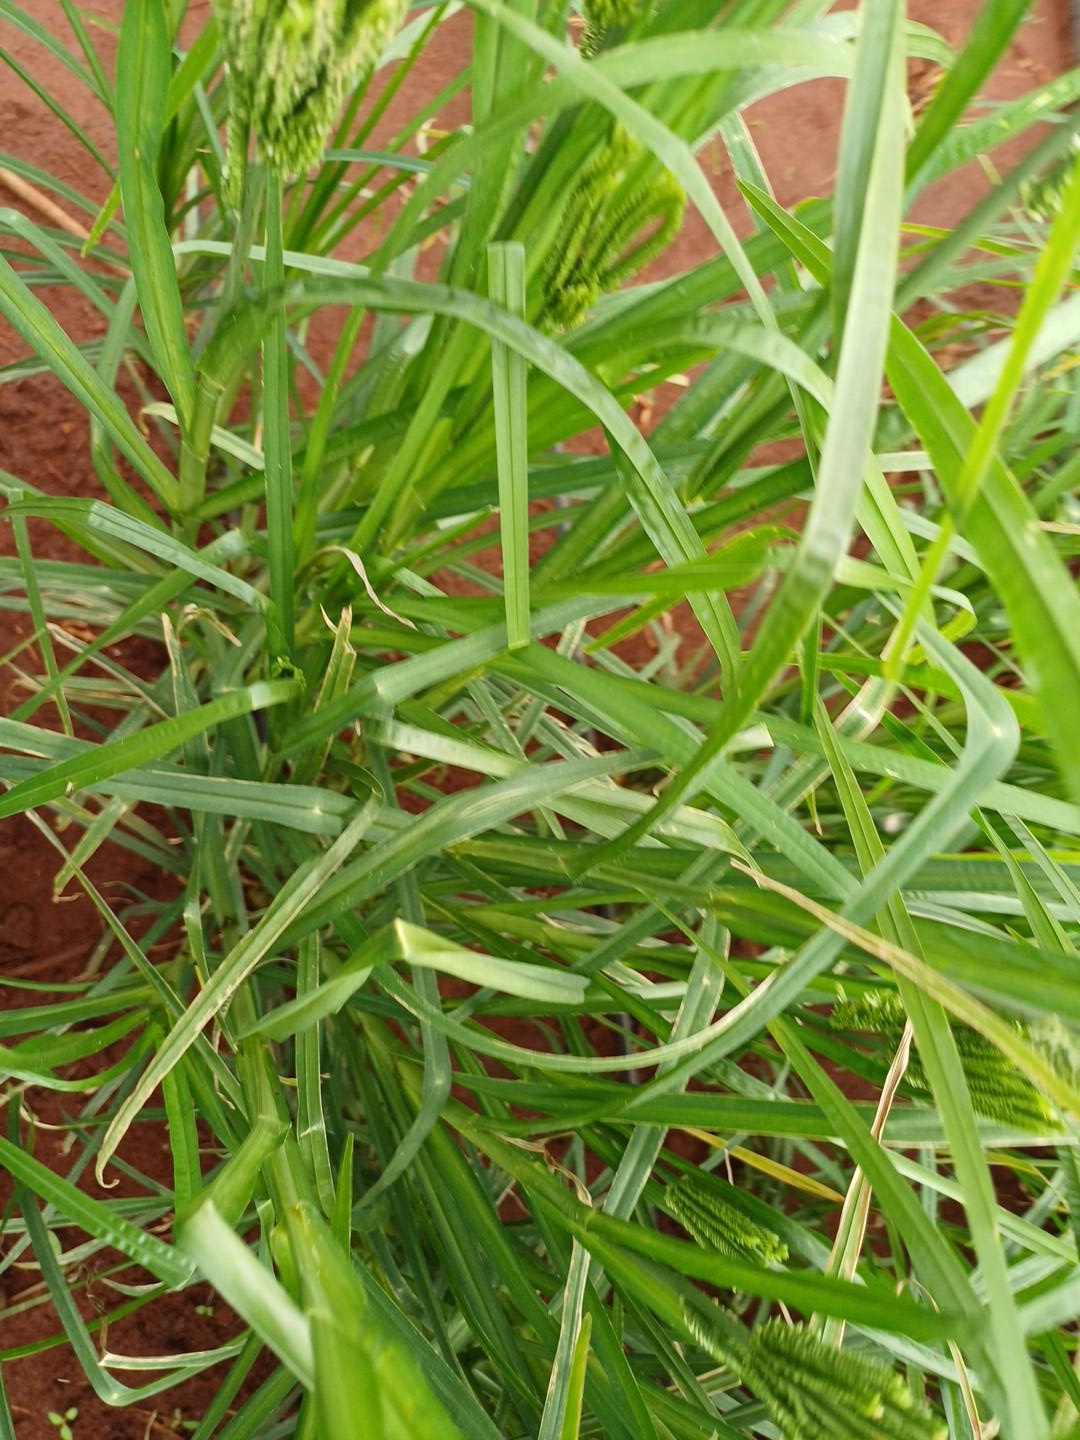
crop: finger millet
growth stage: heading tuber
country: Kenya
